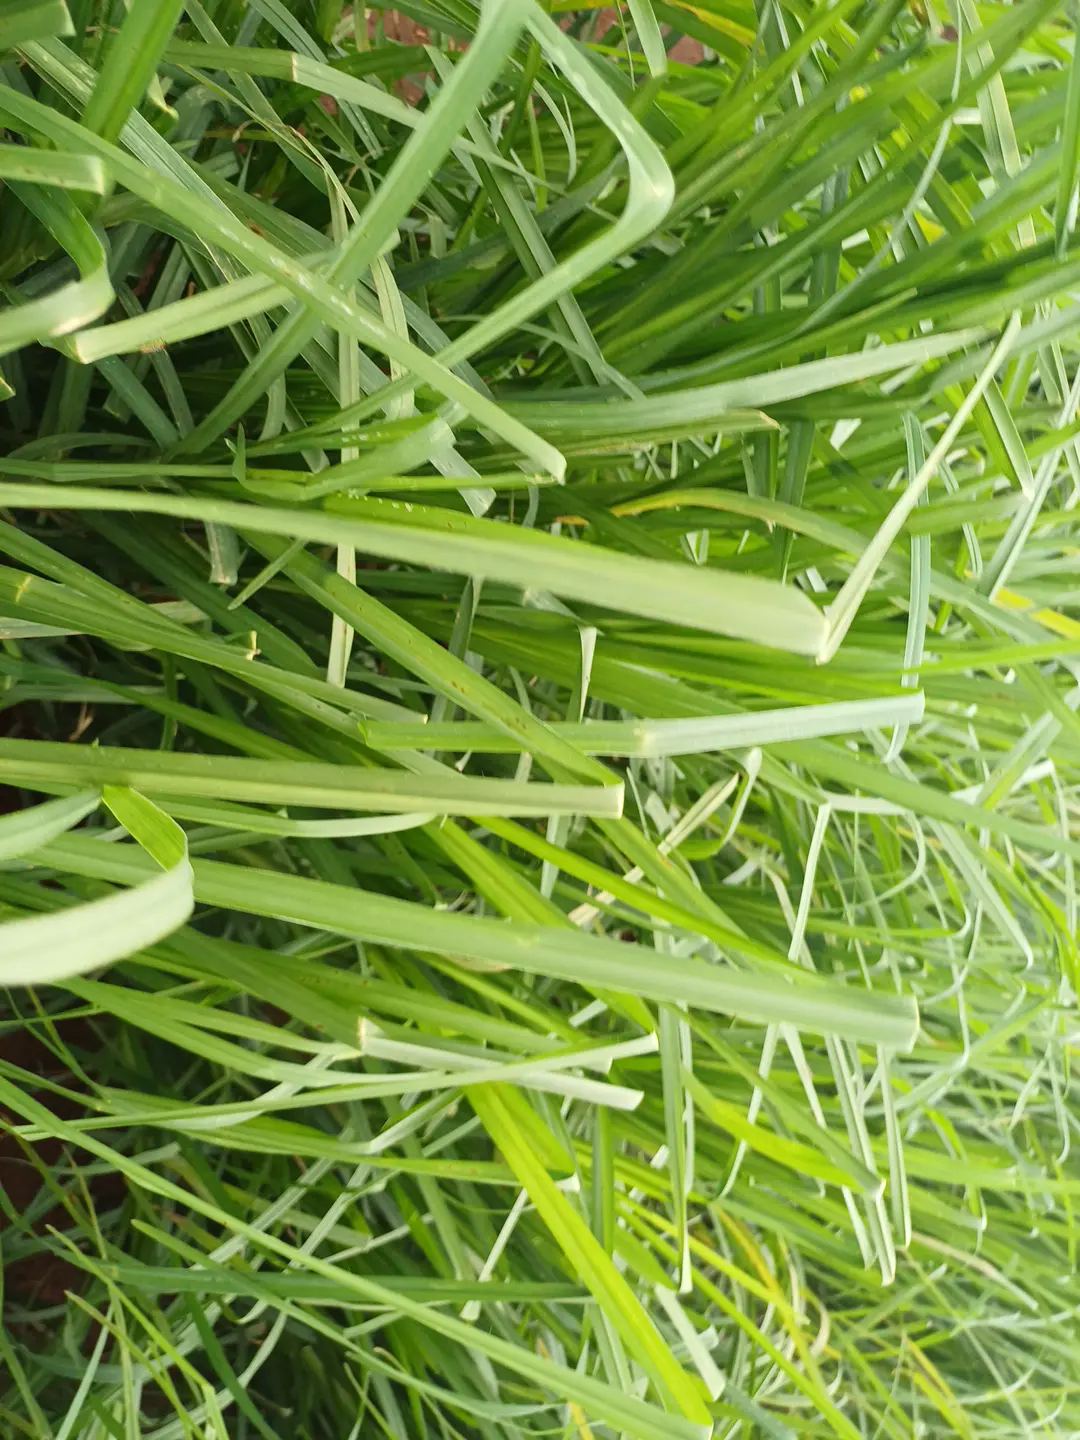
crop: finger millet
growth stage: vegetative
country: Kenya
